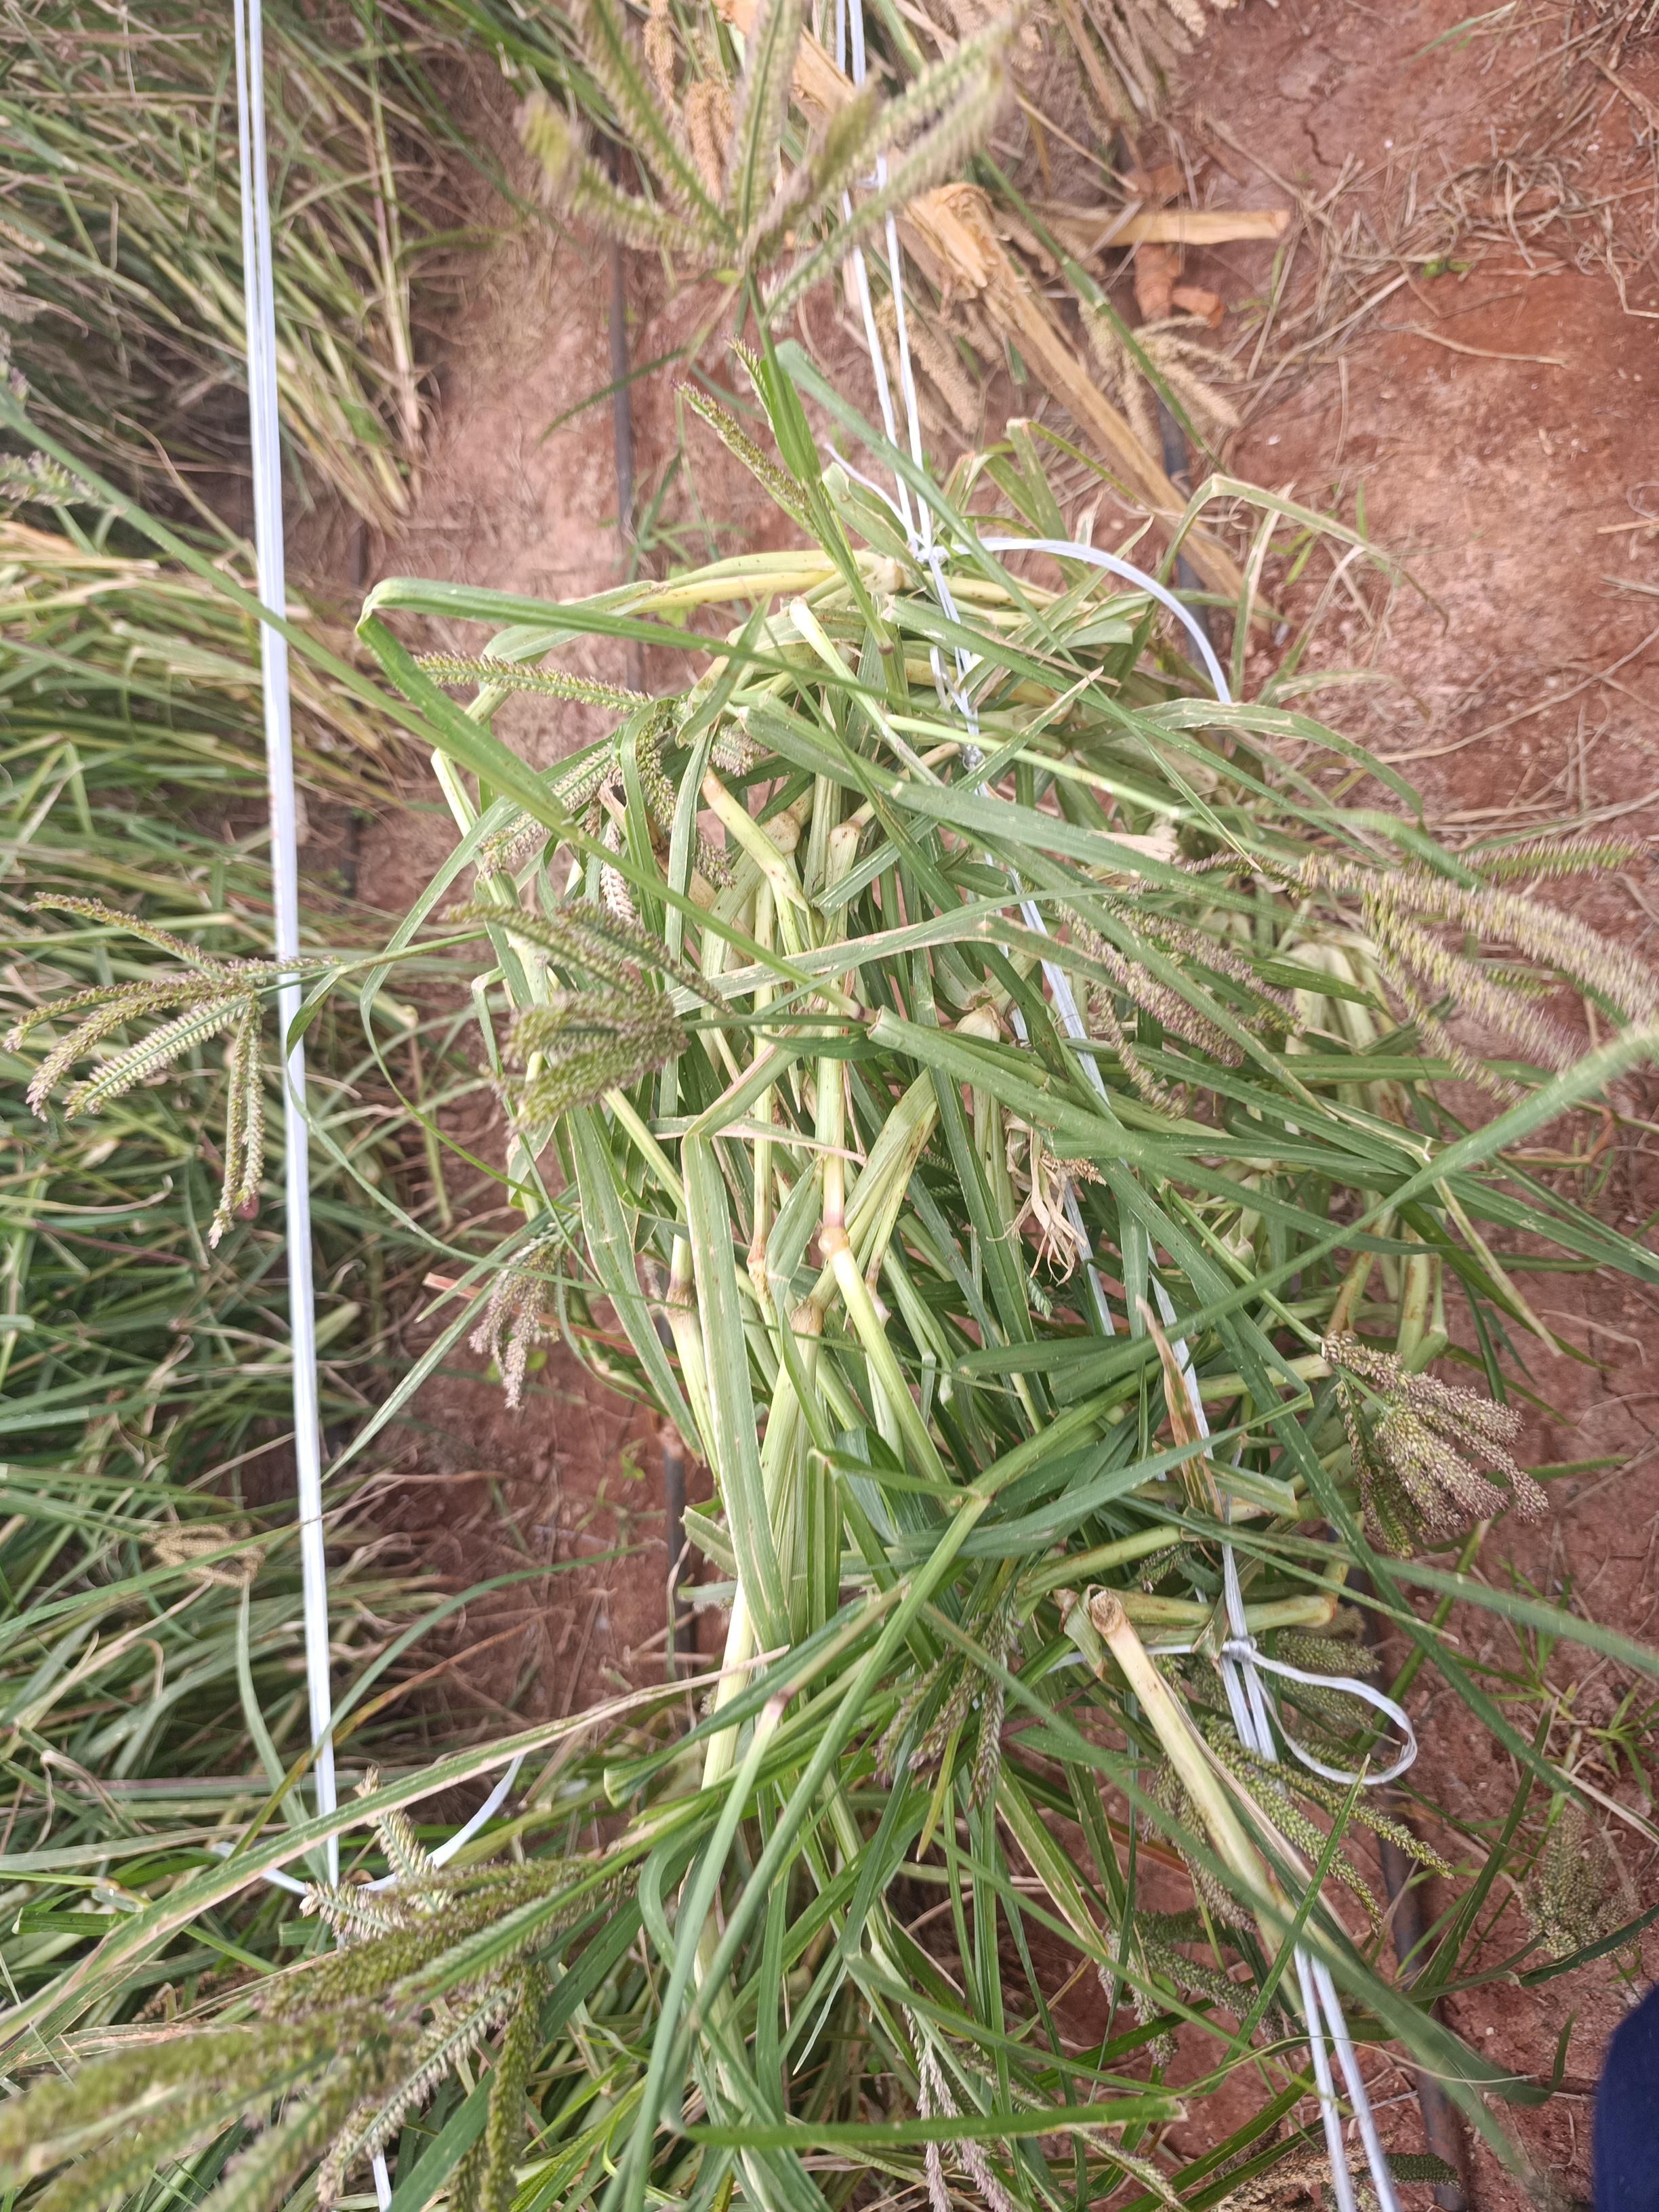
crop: finger millet
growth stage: filling grain
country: Kenya
